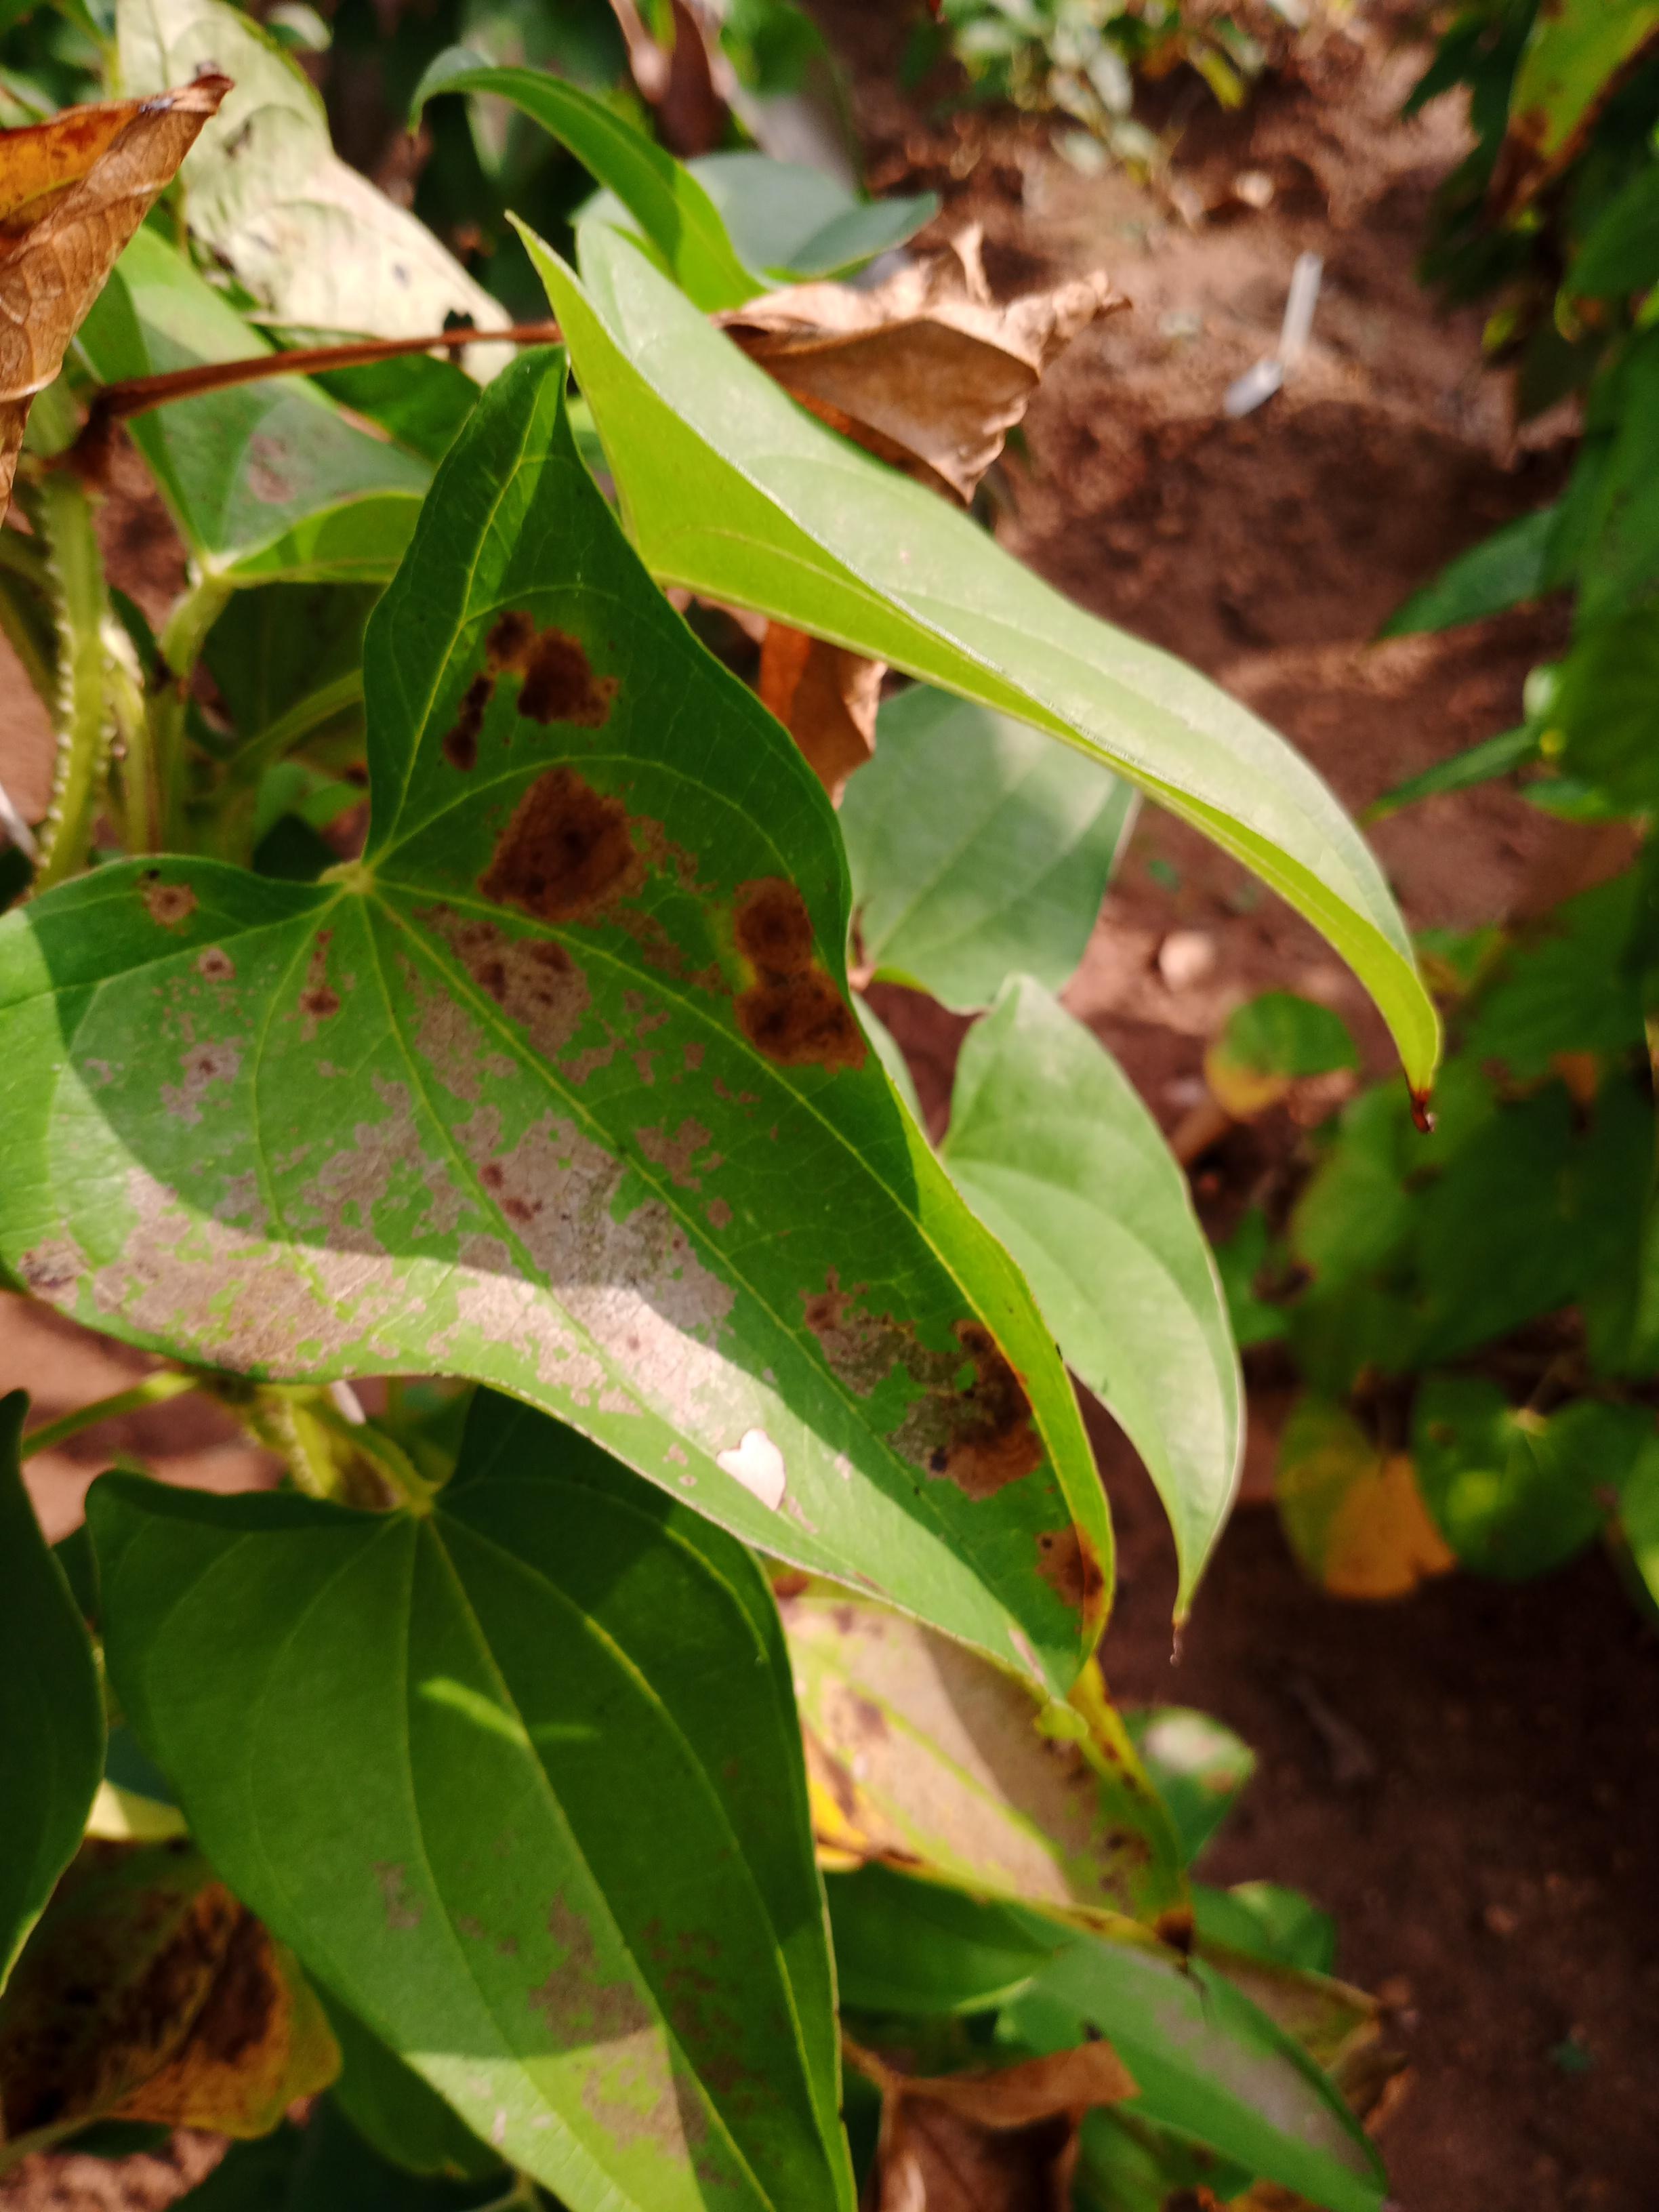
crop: yam
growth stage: vegetative
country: Nigeria
